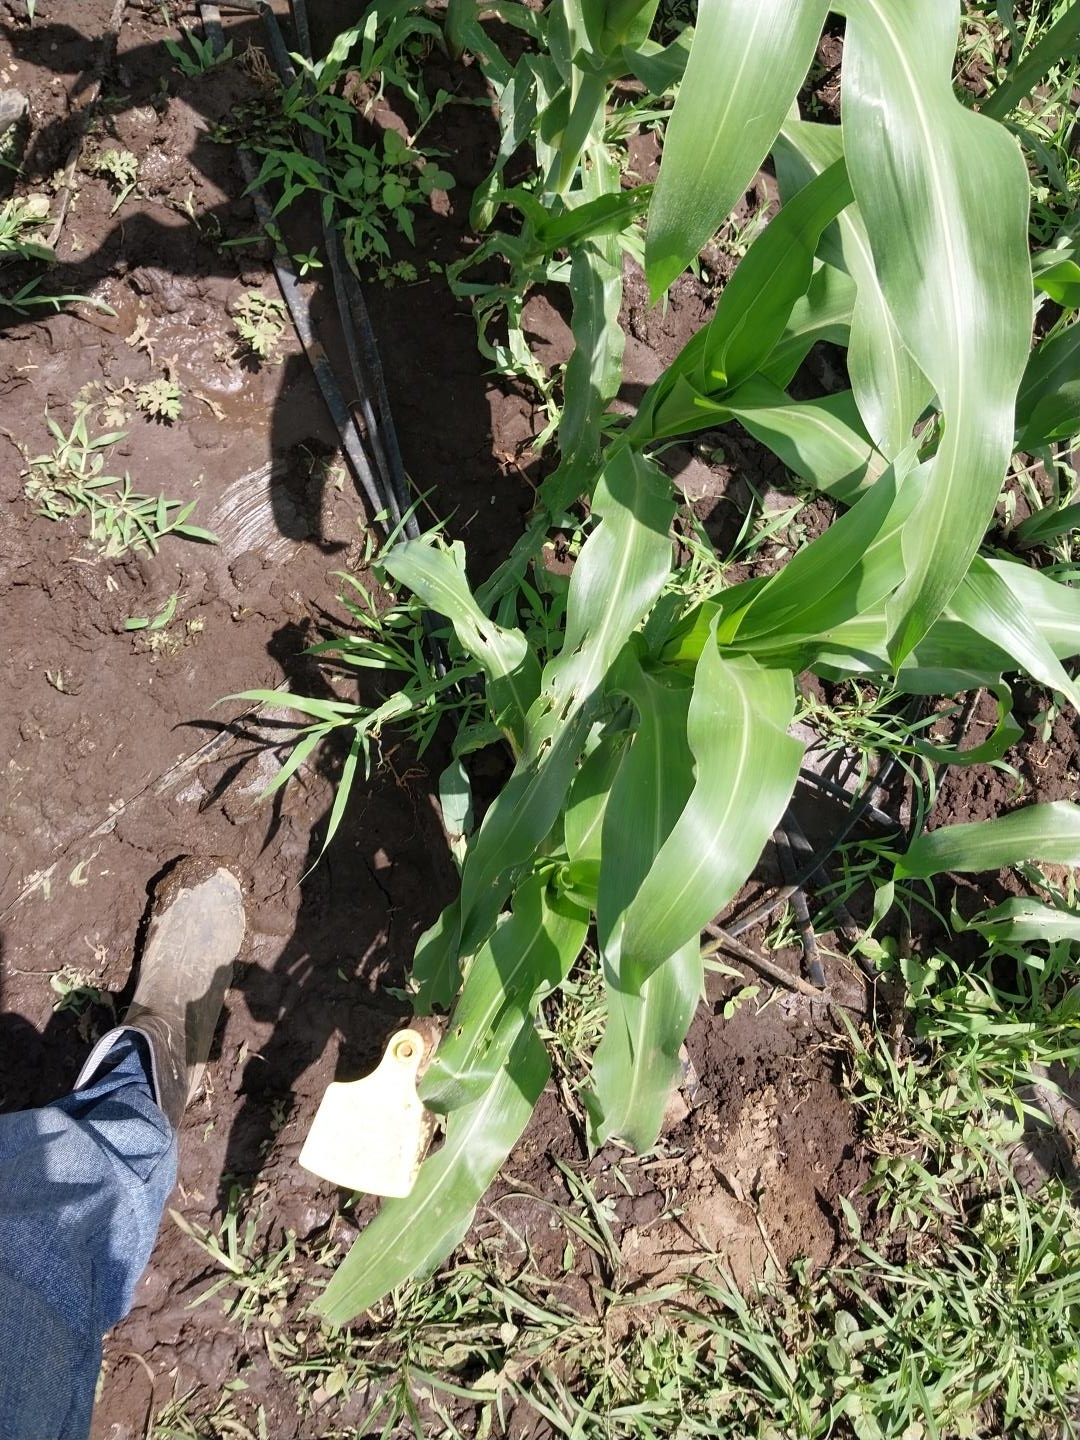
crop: maize
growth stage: vegetative
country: Tanzania
